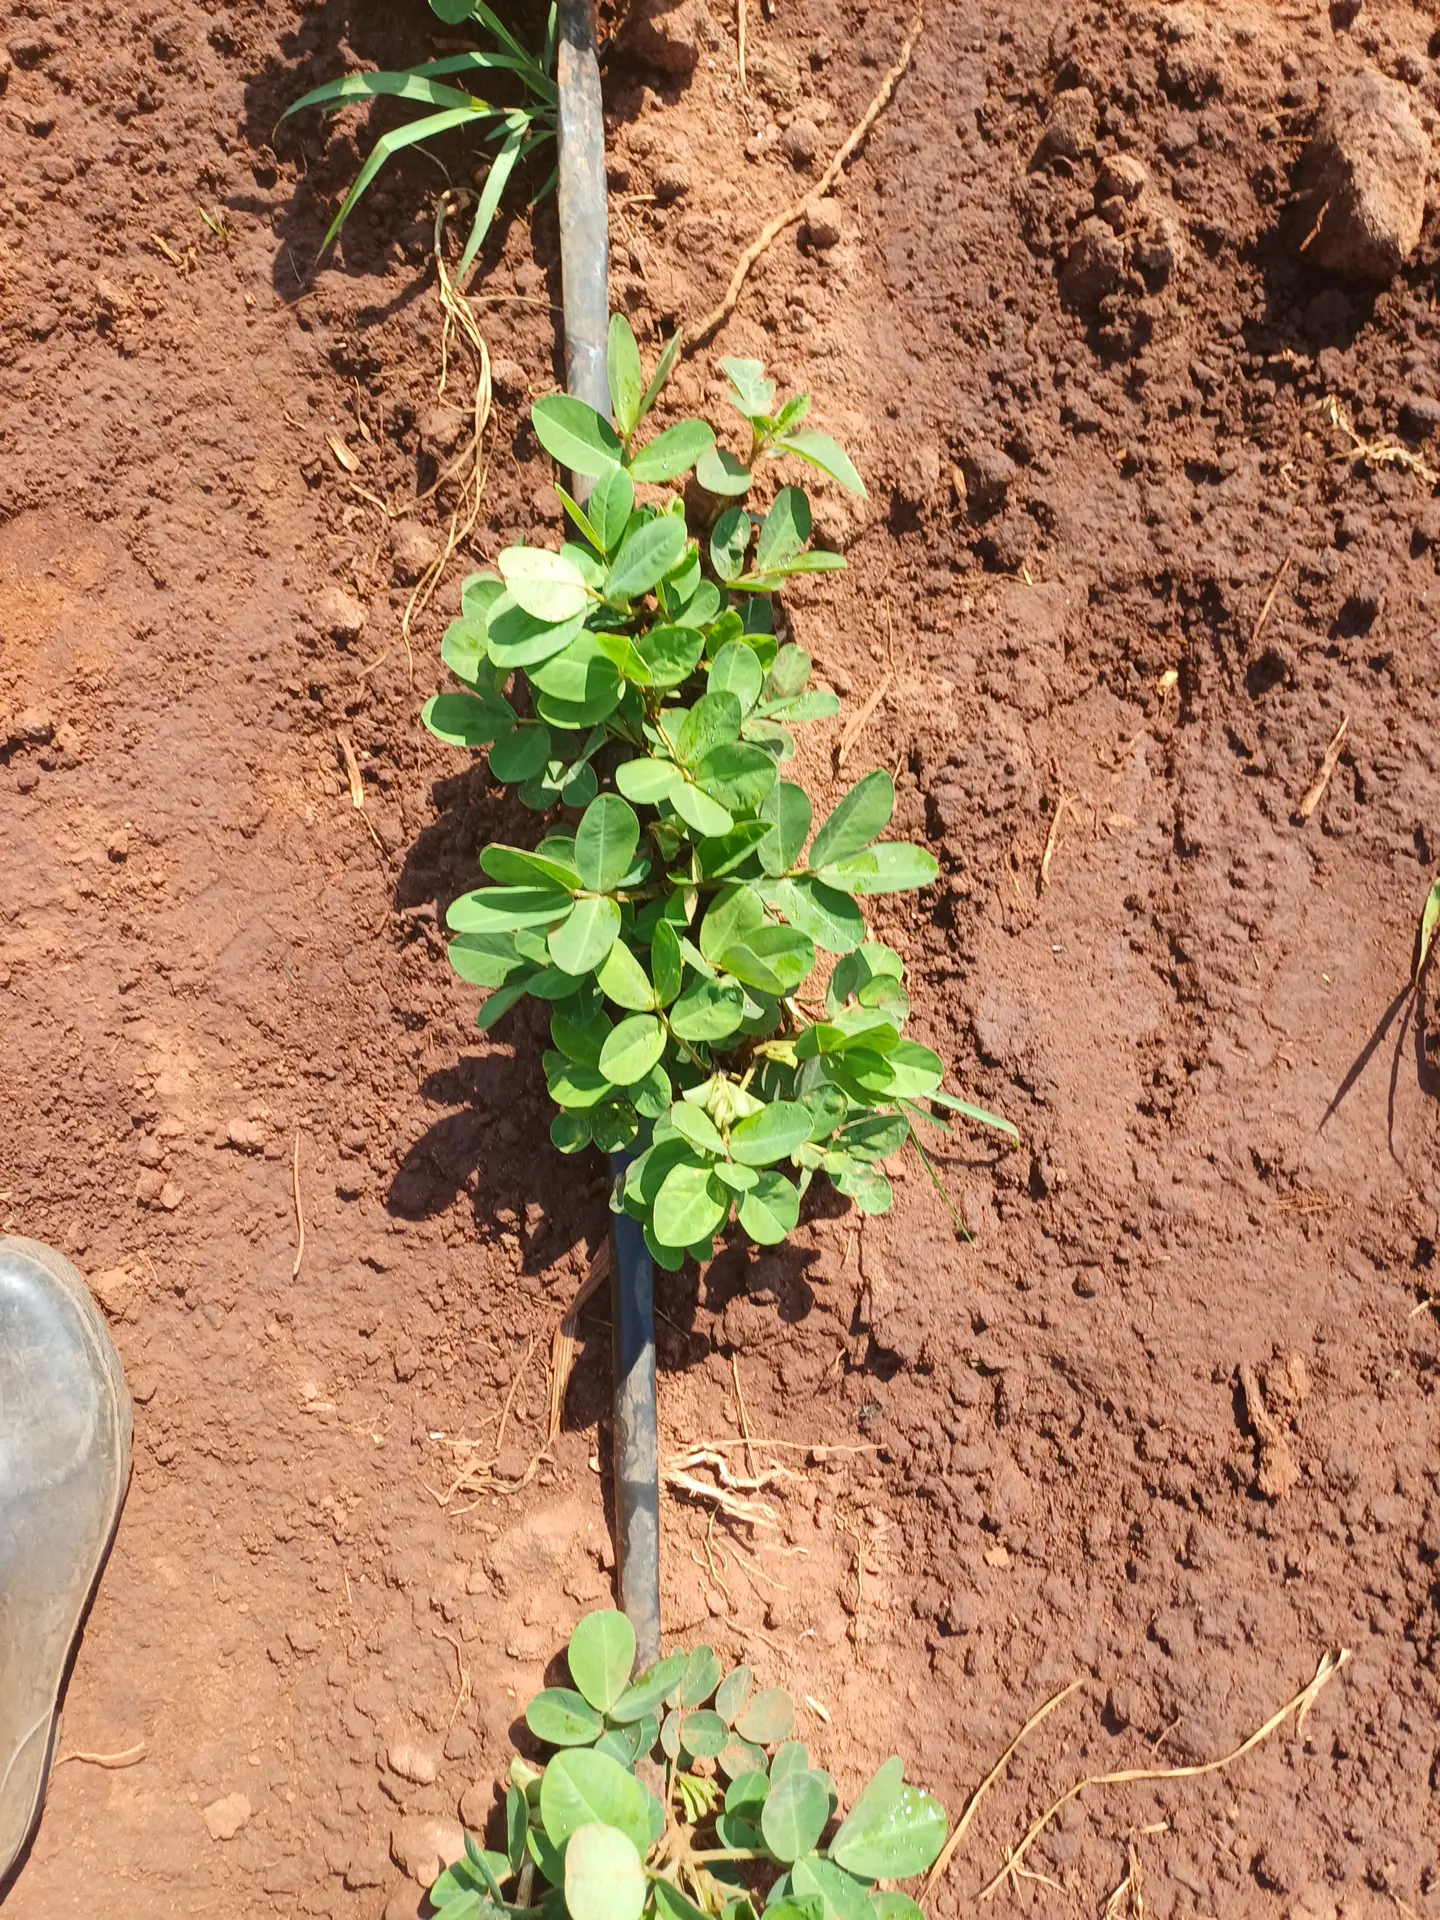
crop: groundnut
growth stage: vegetative
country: Kenya
